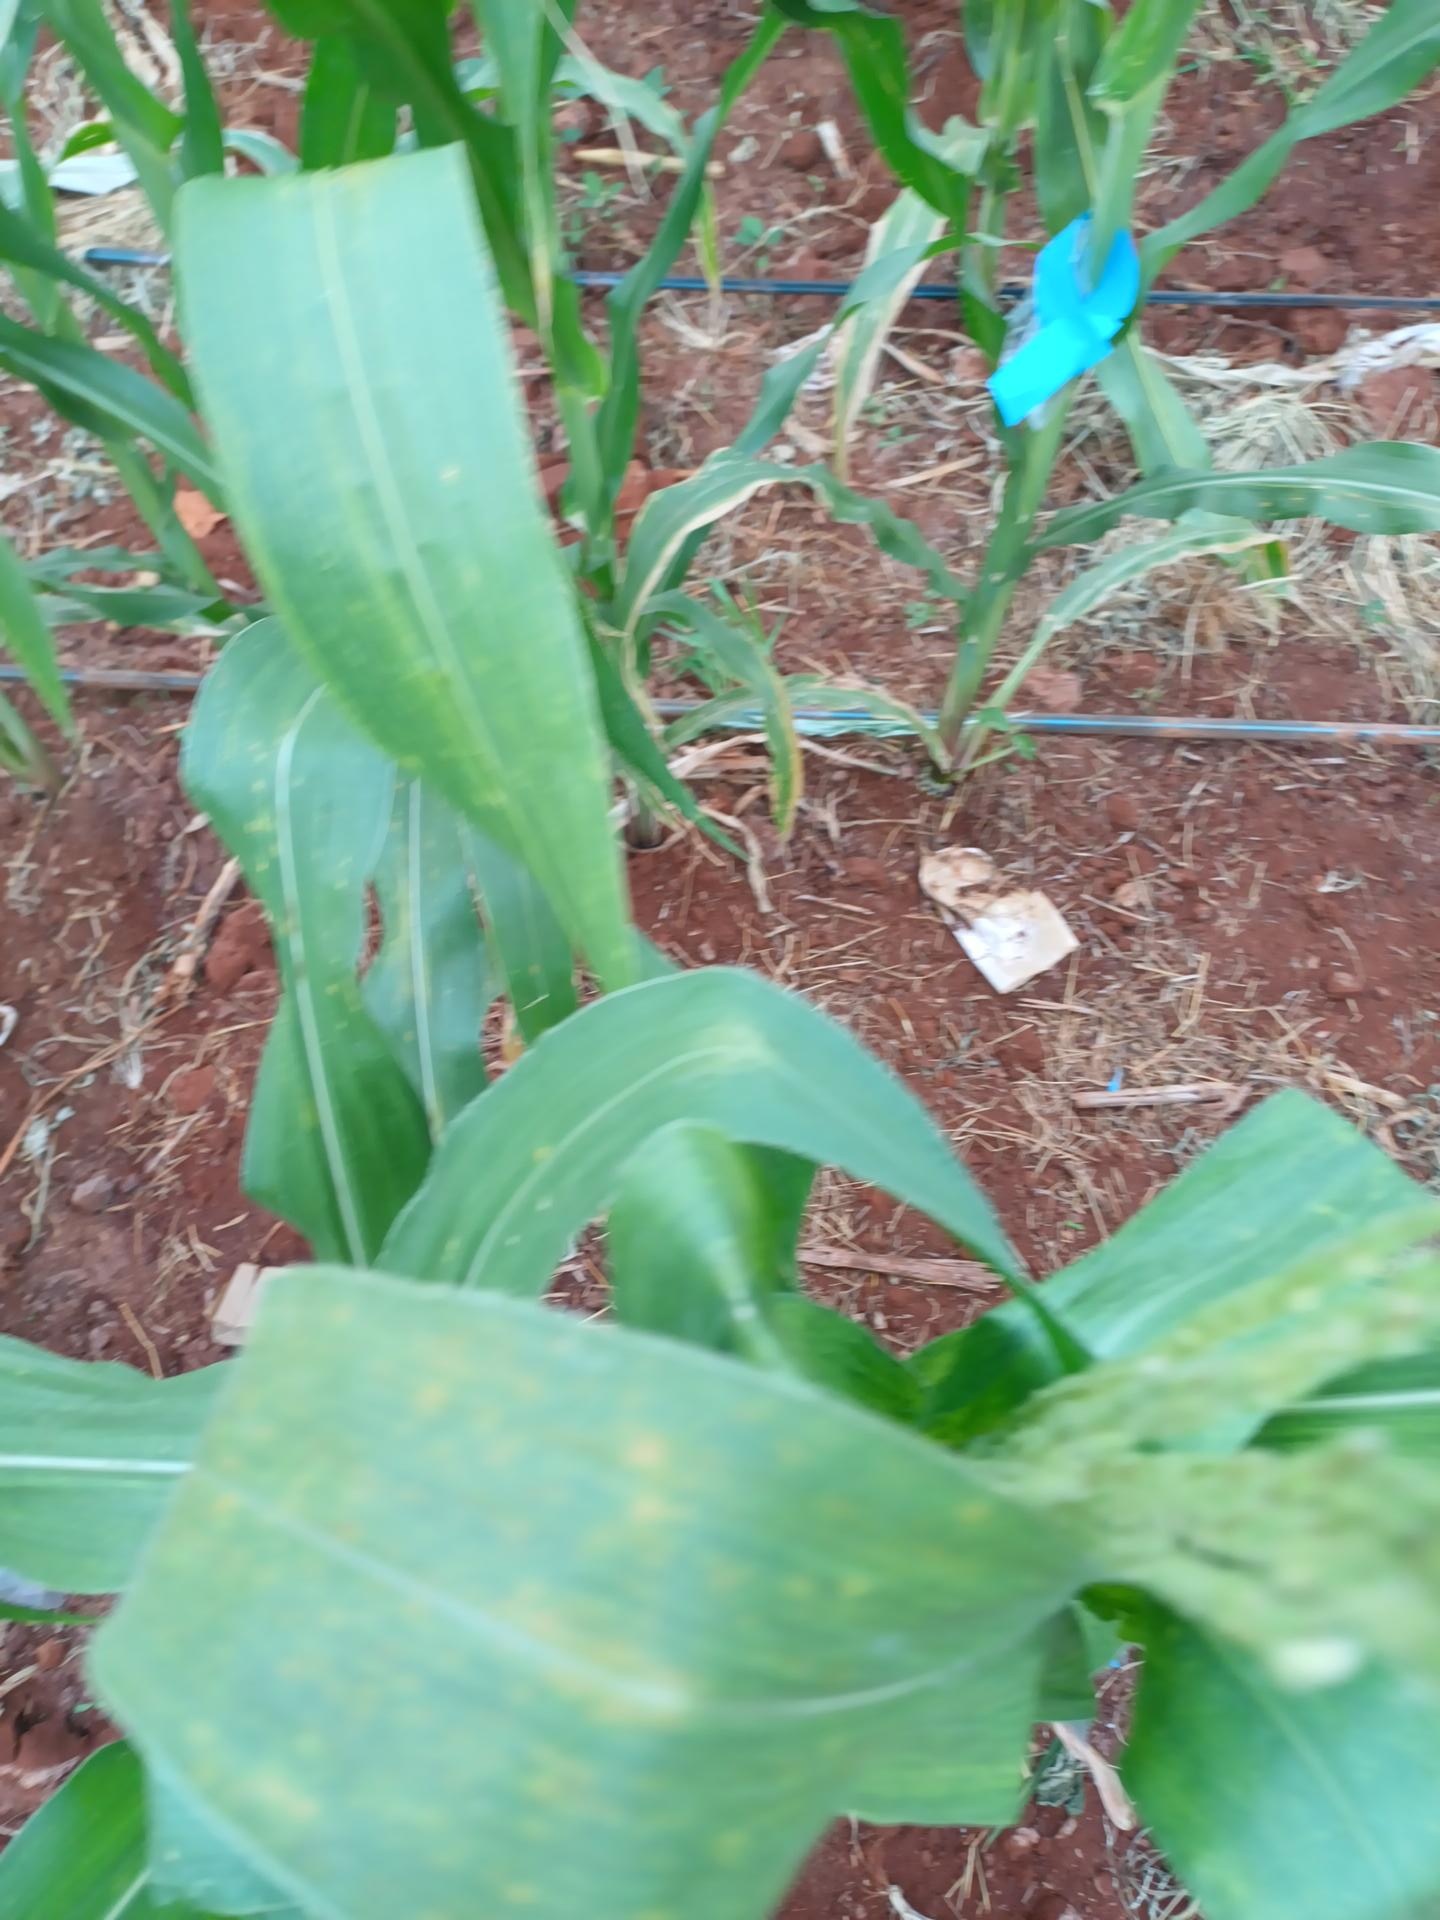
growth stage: flowering
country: Kenya
